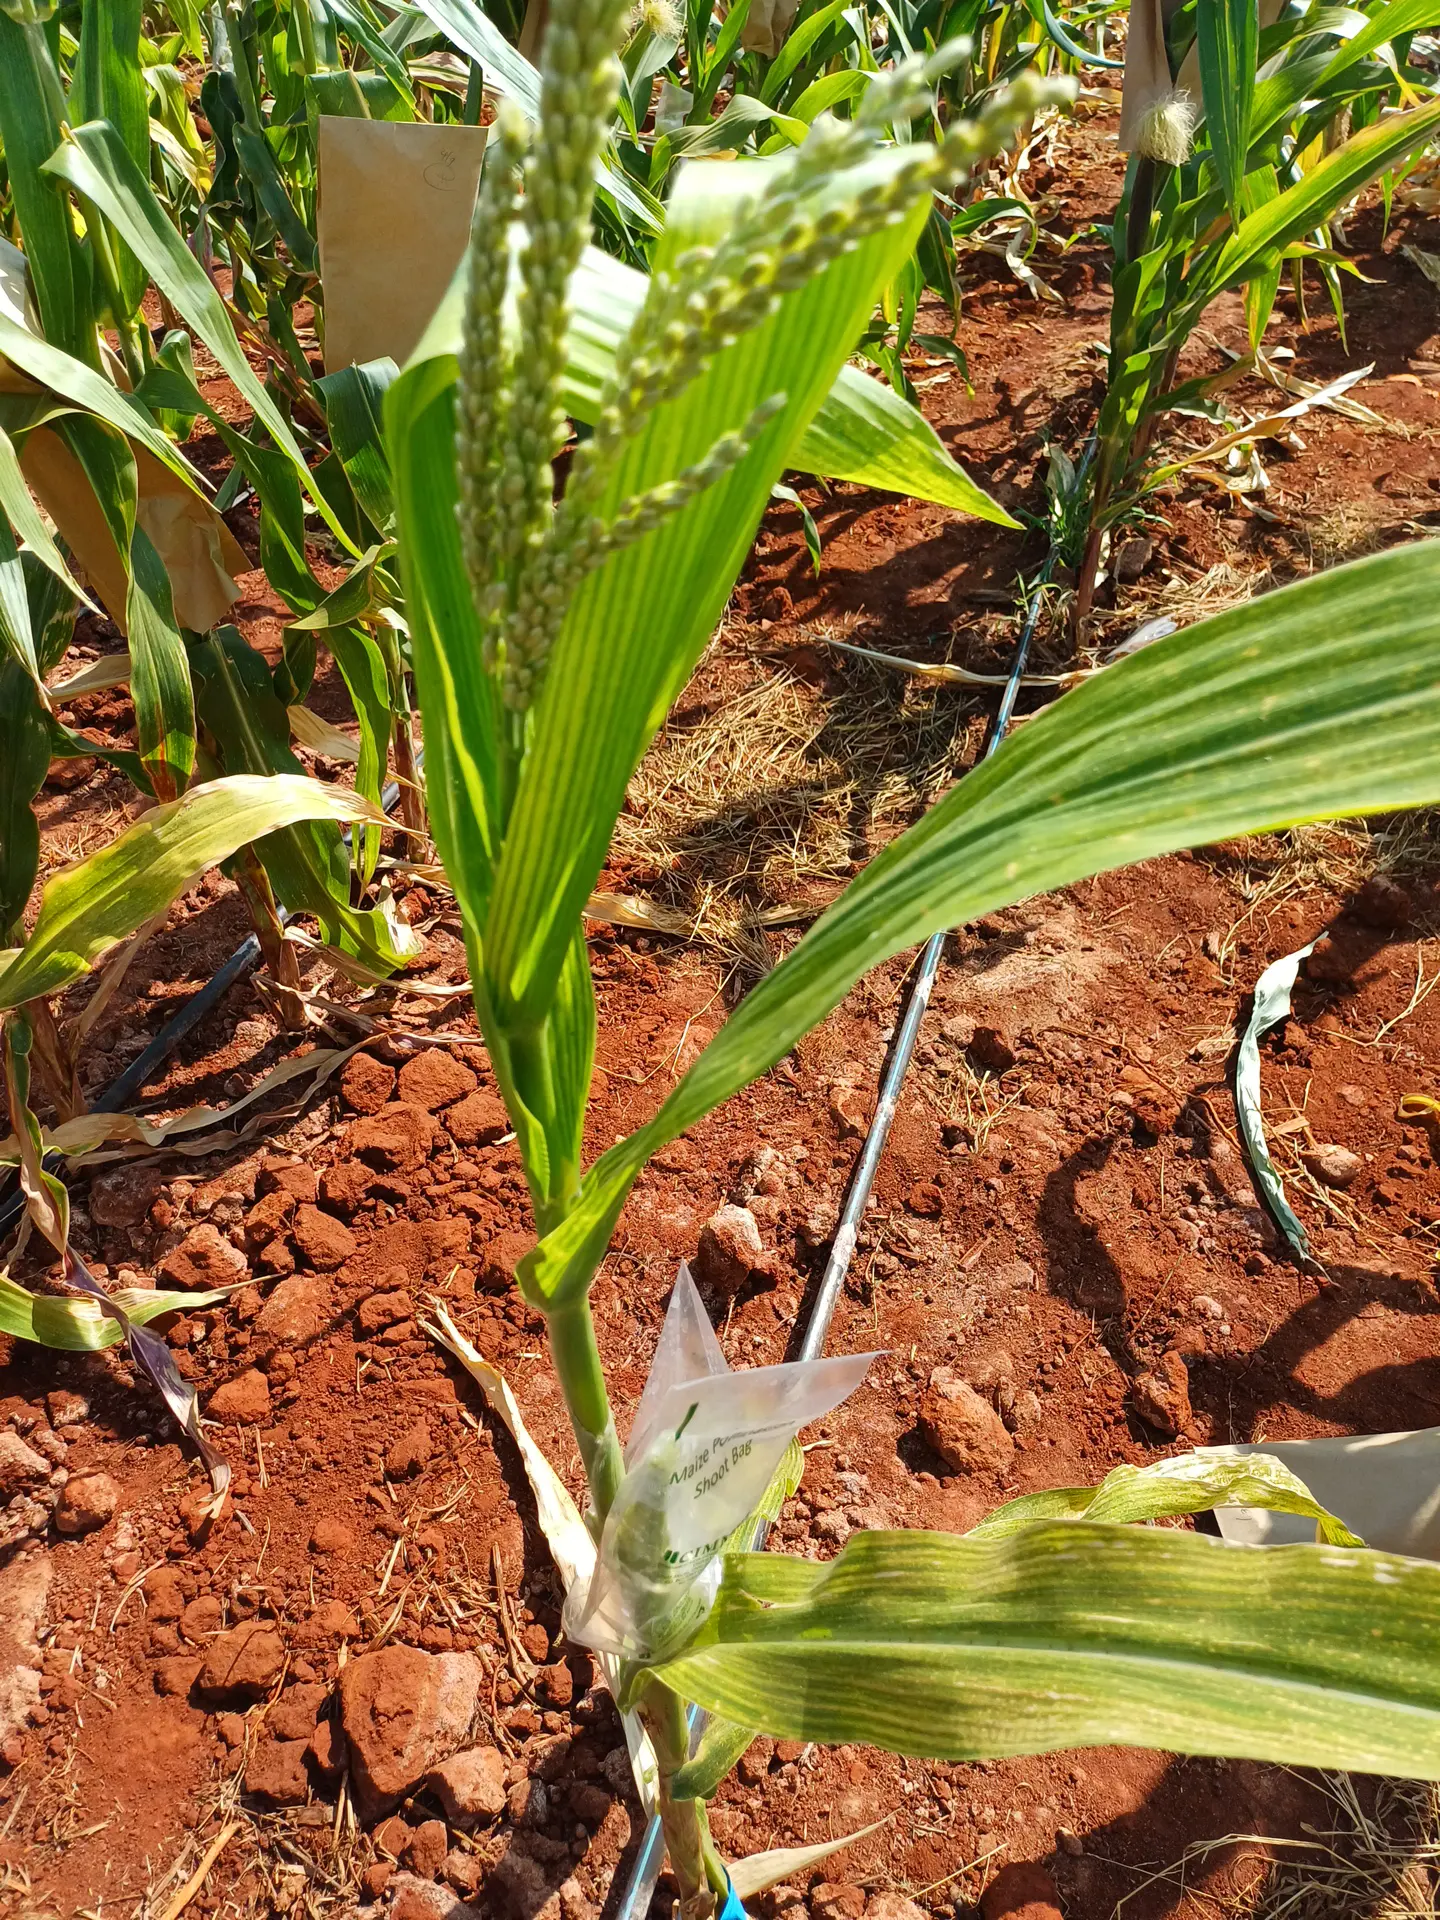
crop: maize
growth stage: flowering
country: Kenya
